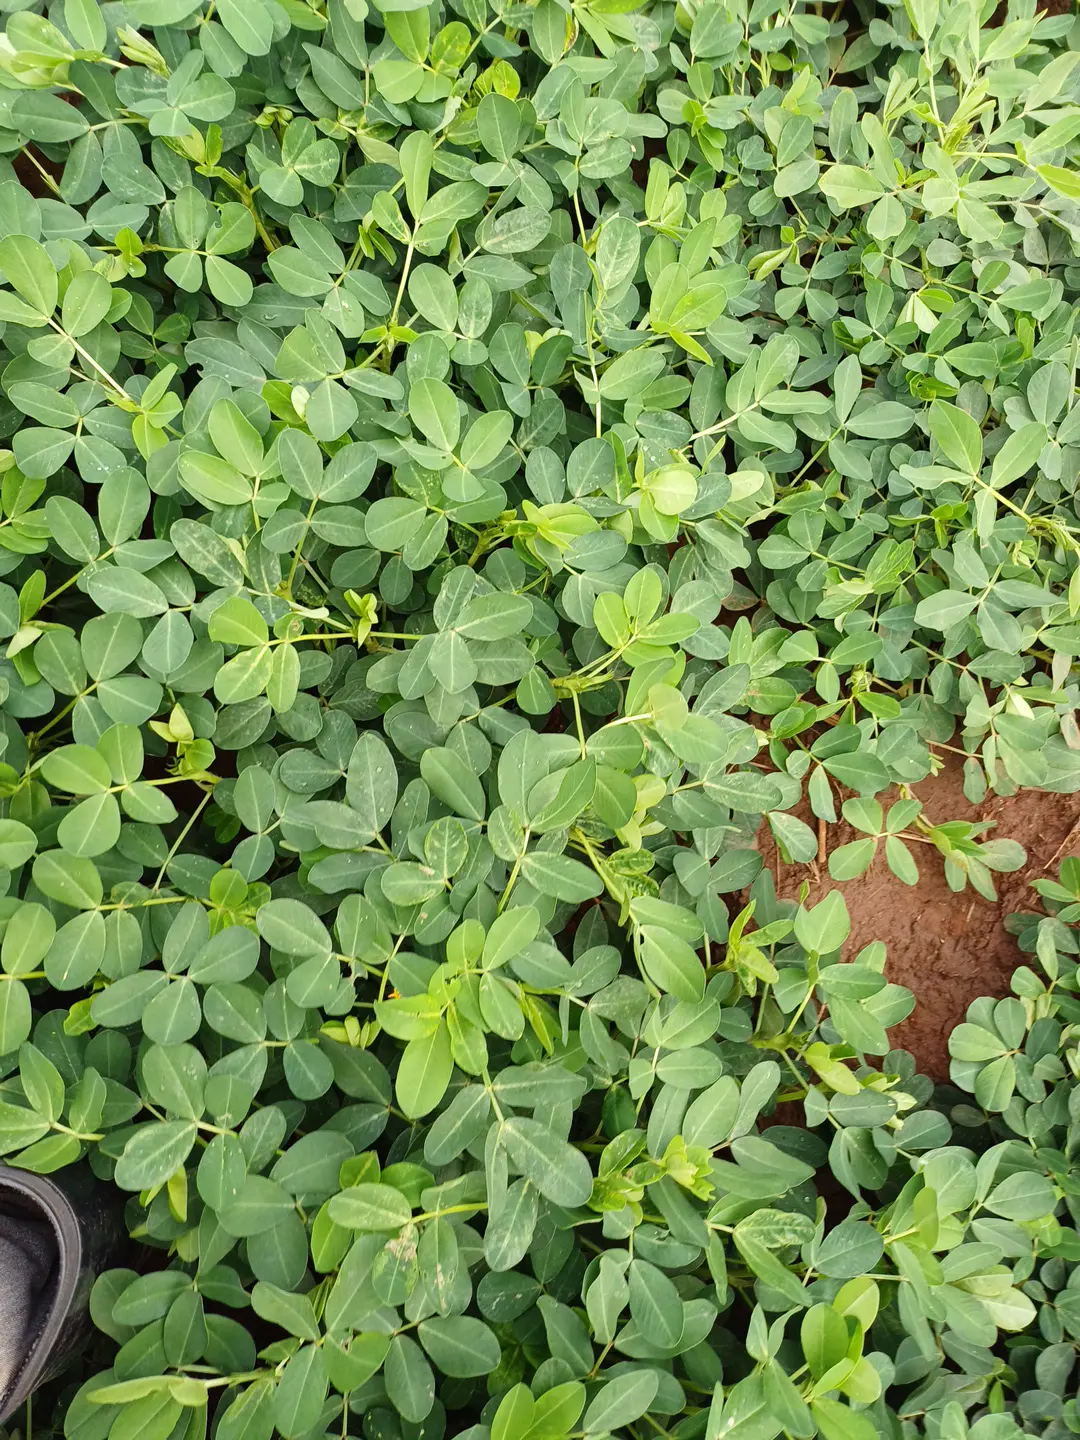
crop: groundnut
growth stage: flowering
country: Kenya
